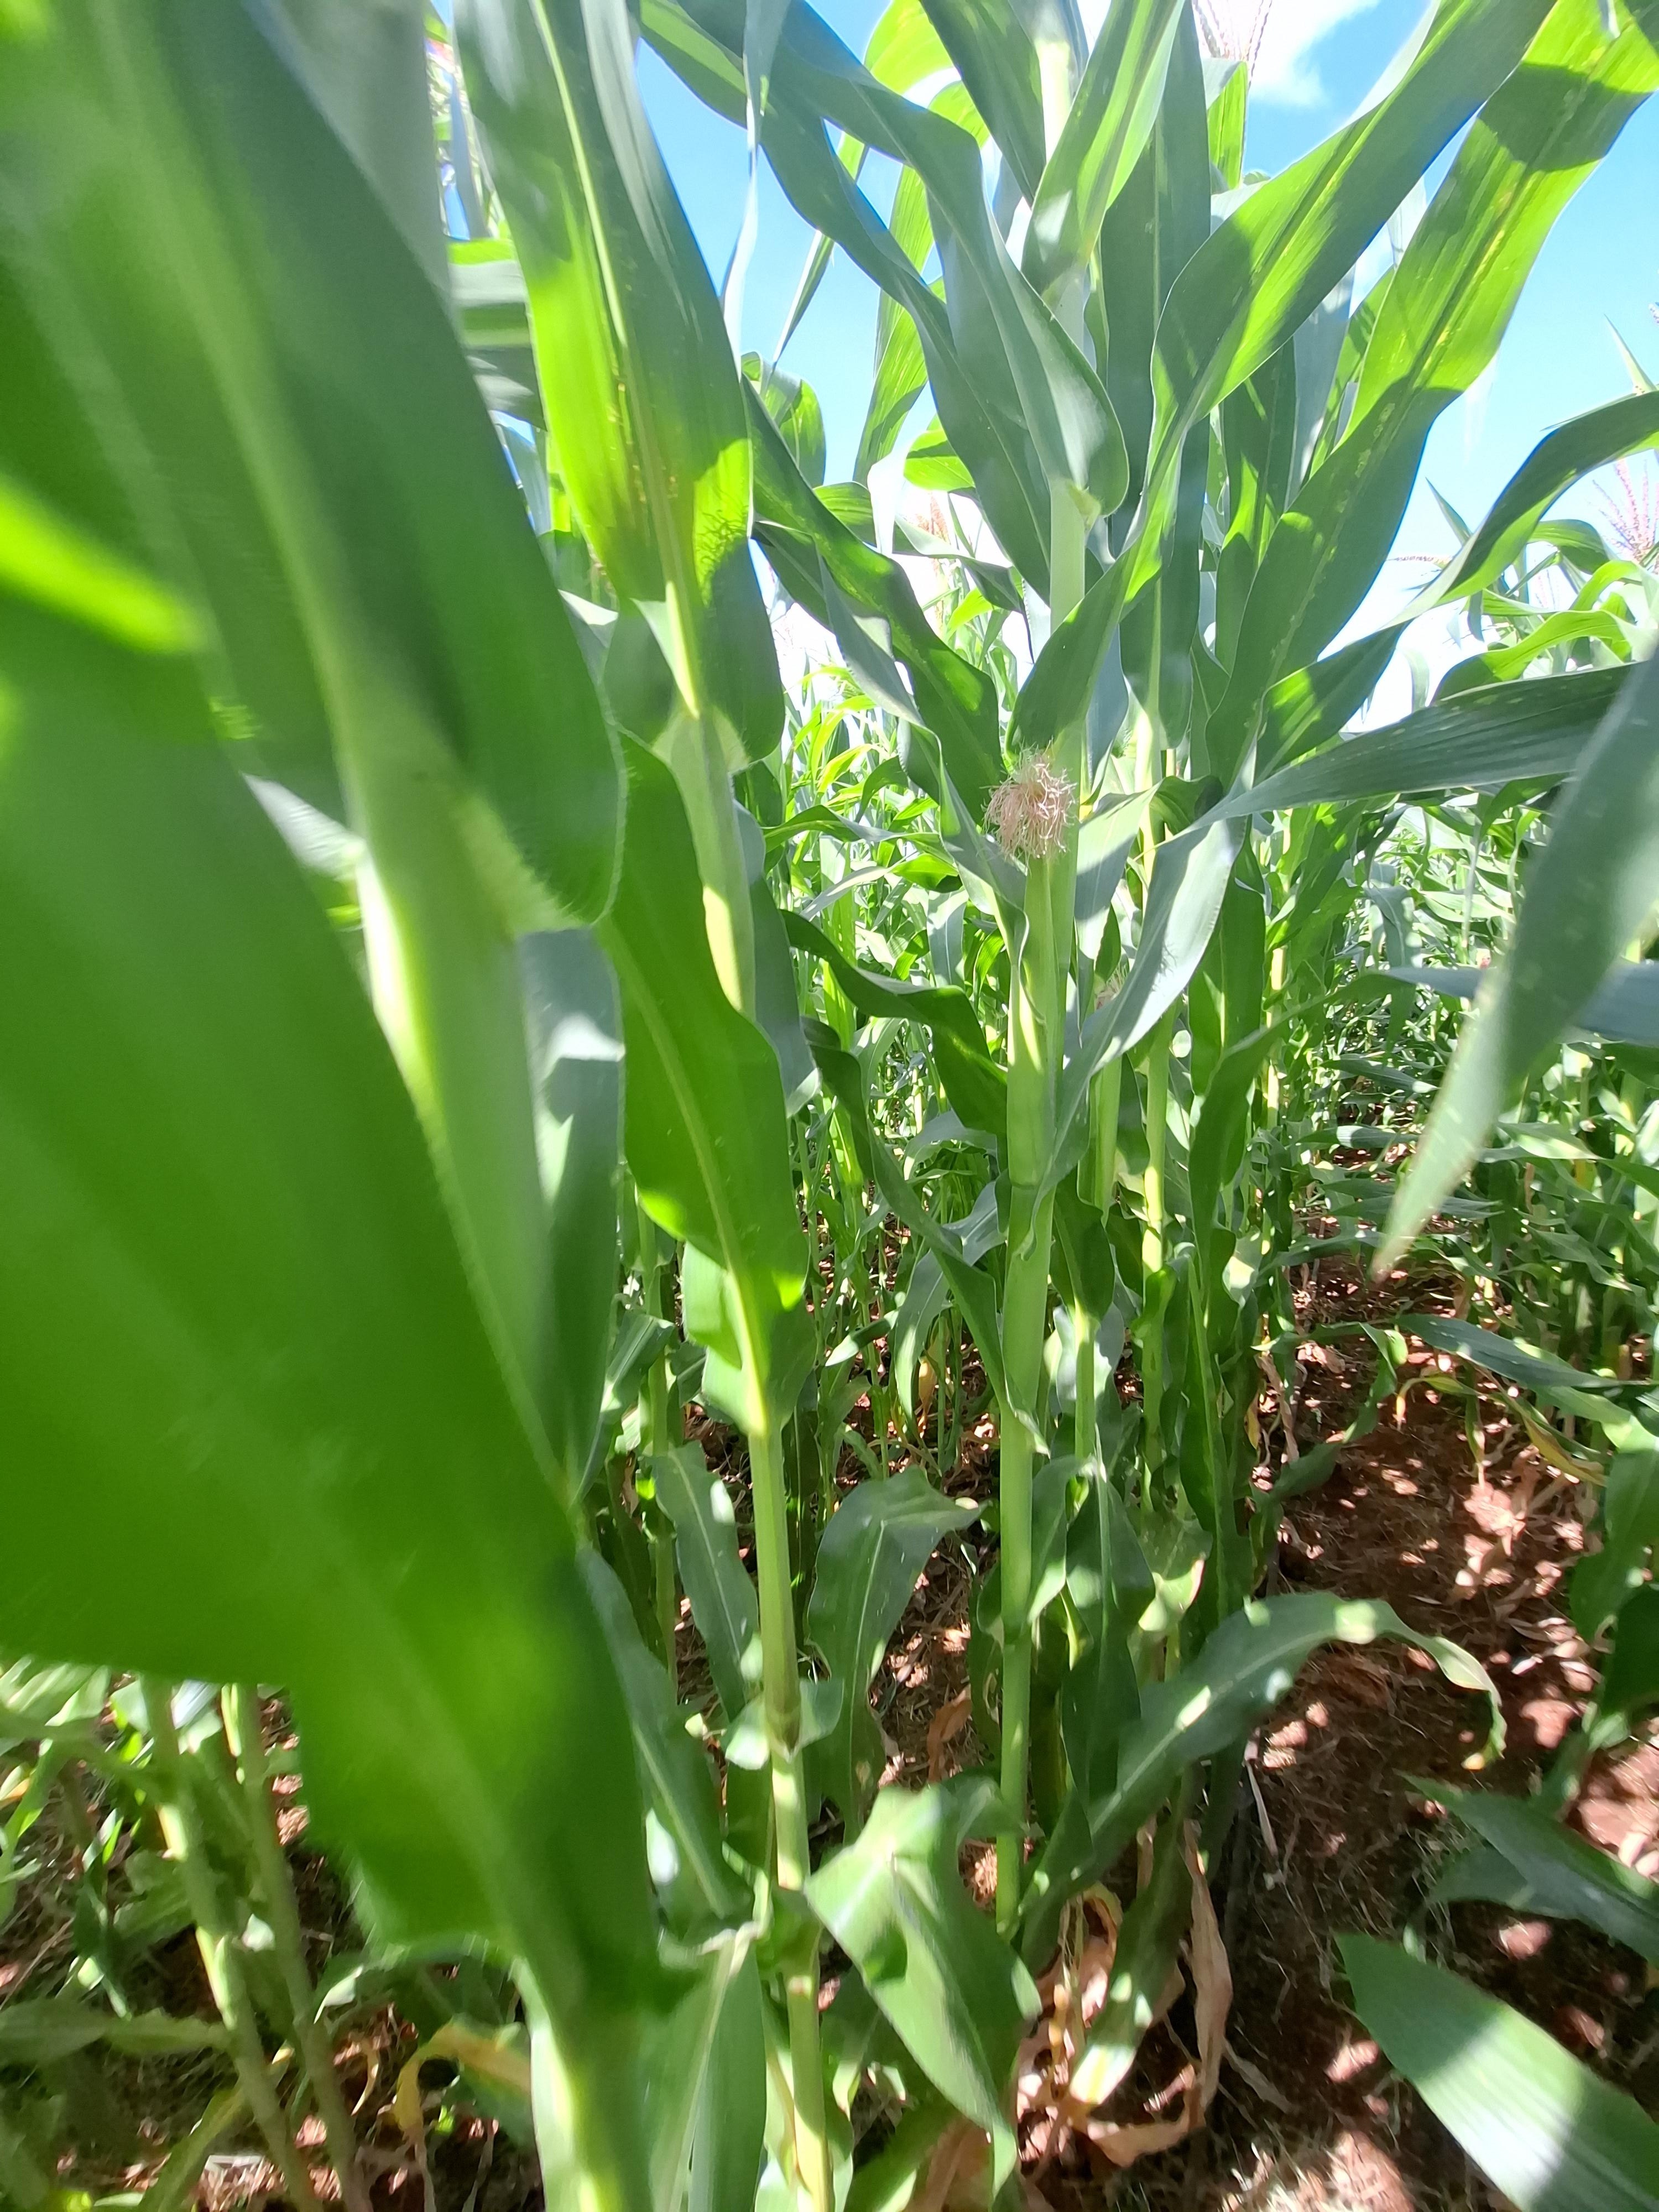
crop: maize
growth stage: flowering
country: Kenya
